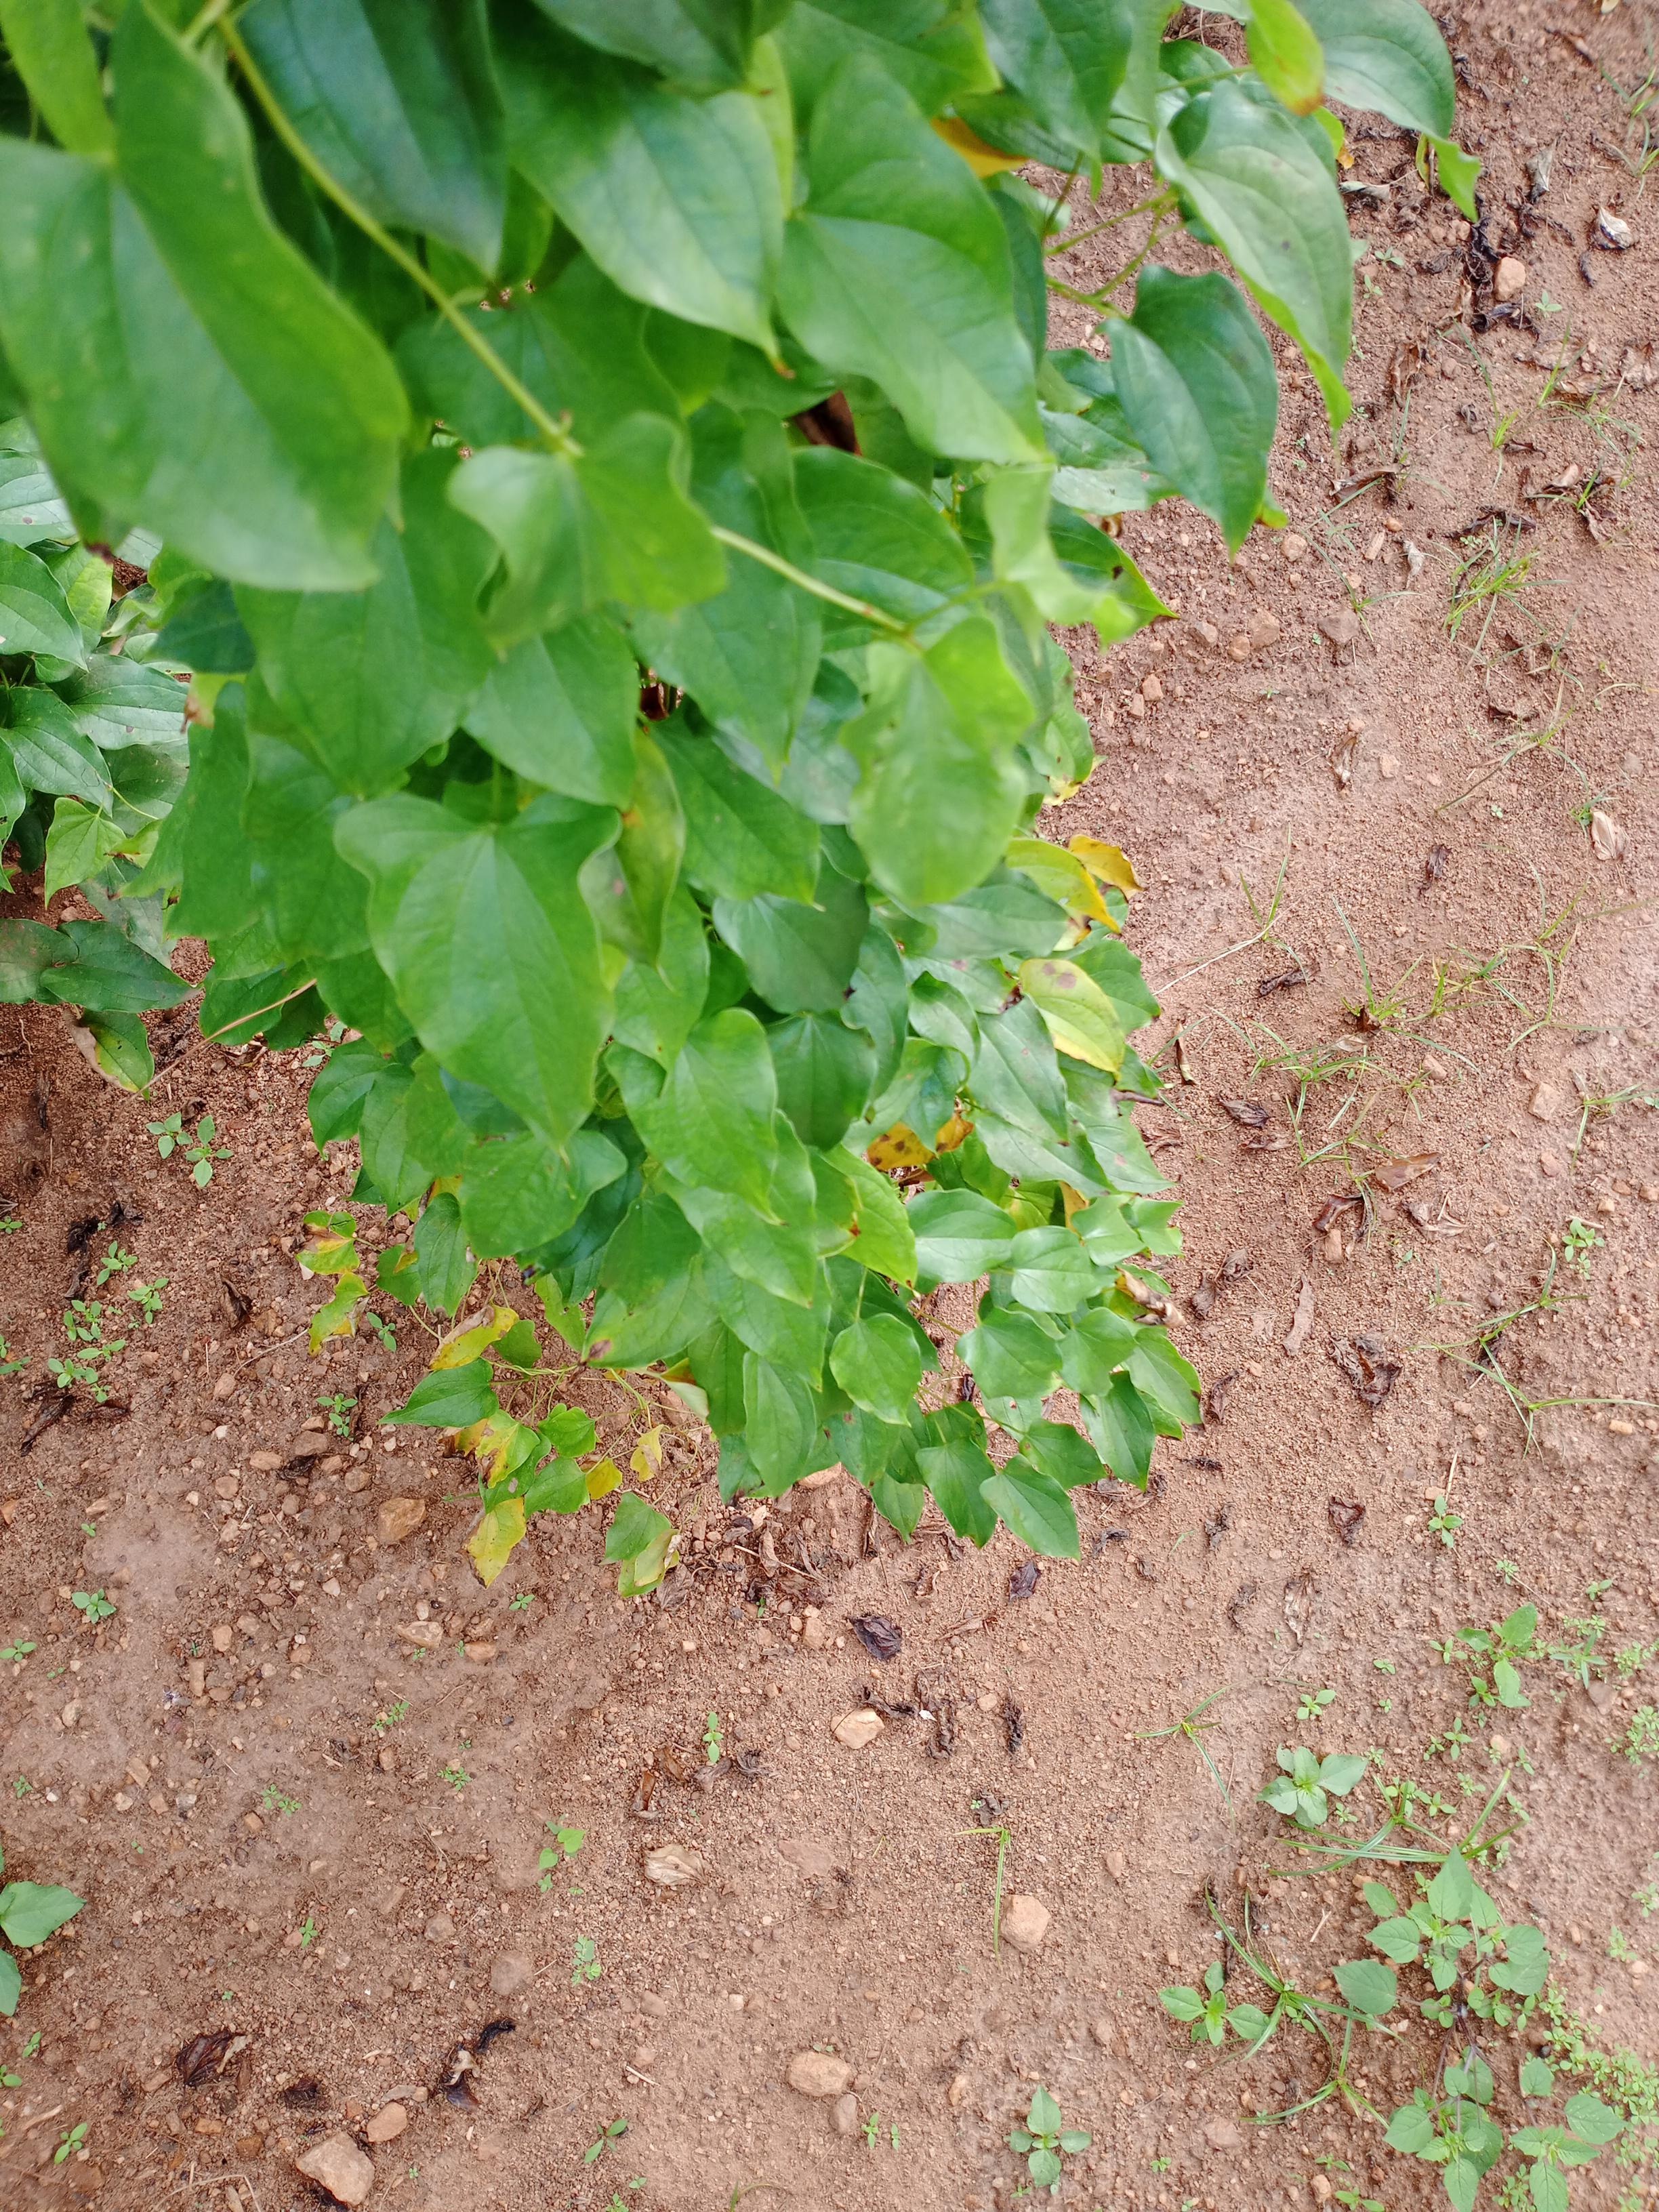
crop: yam
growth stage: vegetative
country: Nigeria
